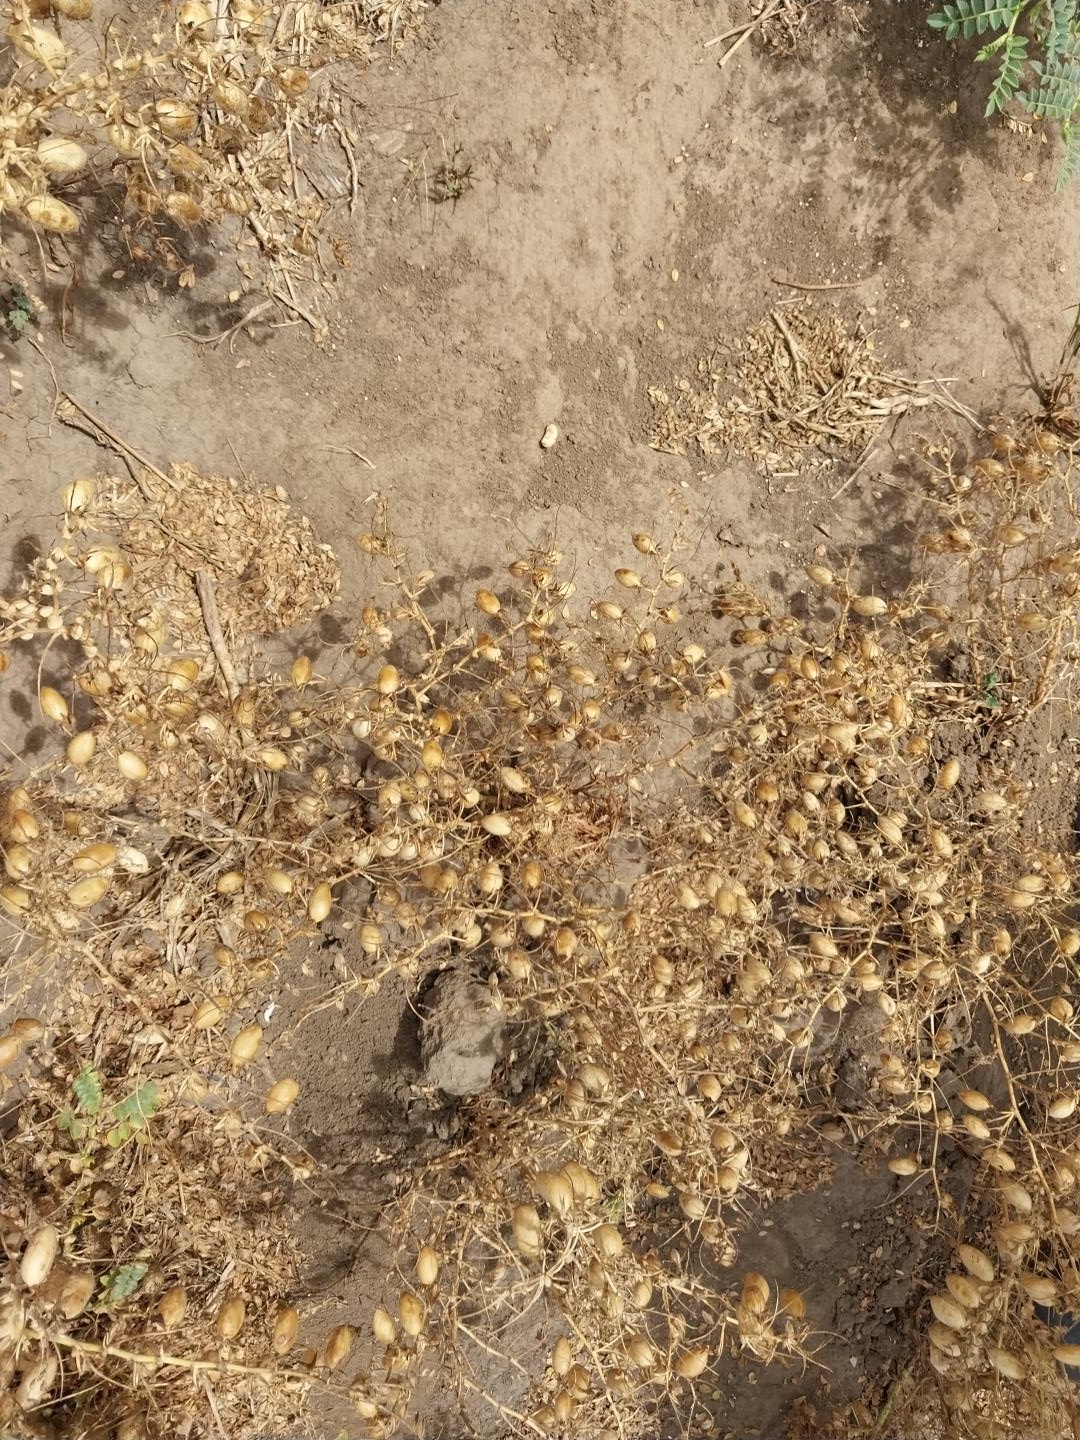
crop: chickpea
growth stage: development pod
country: Tanzania
